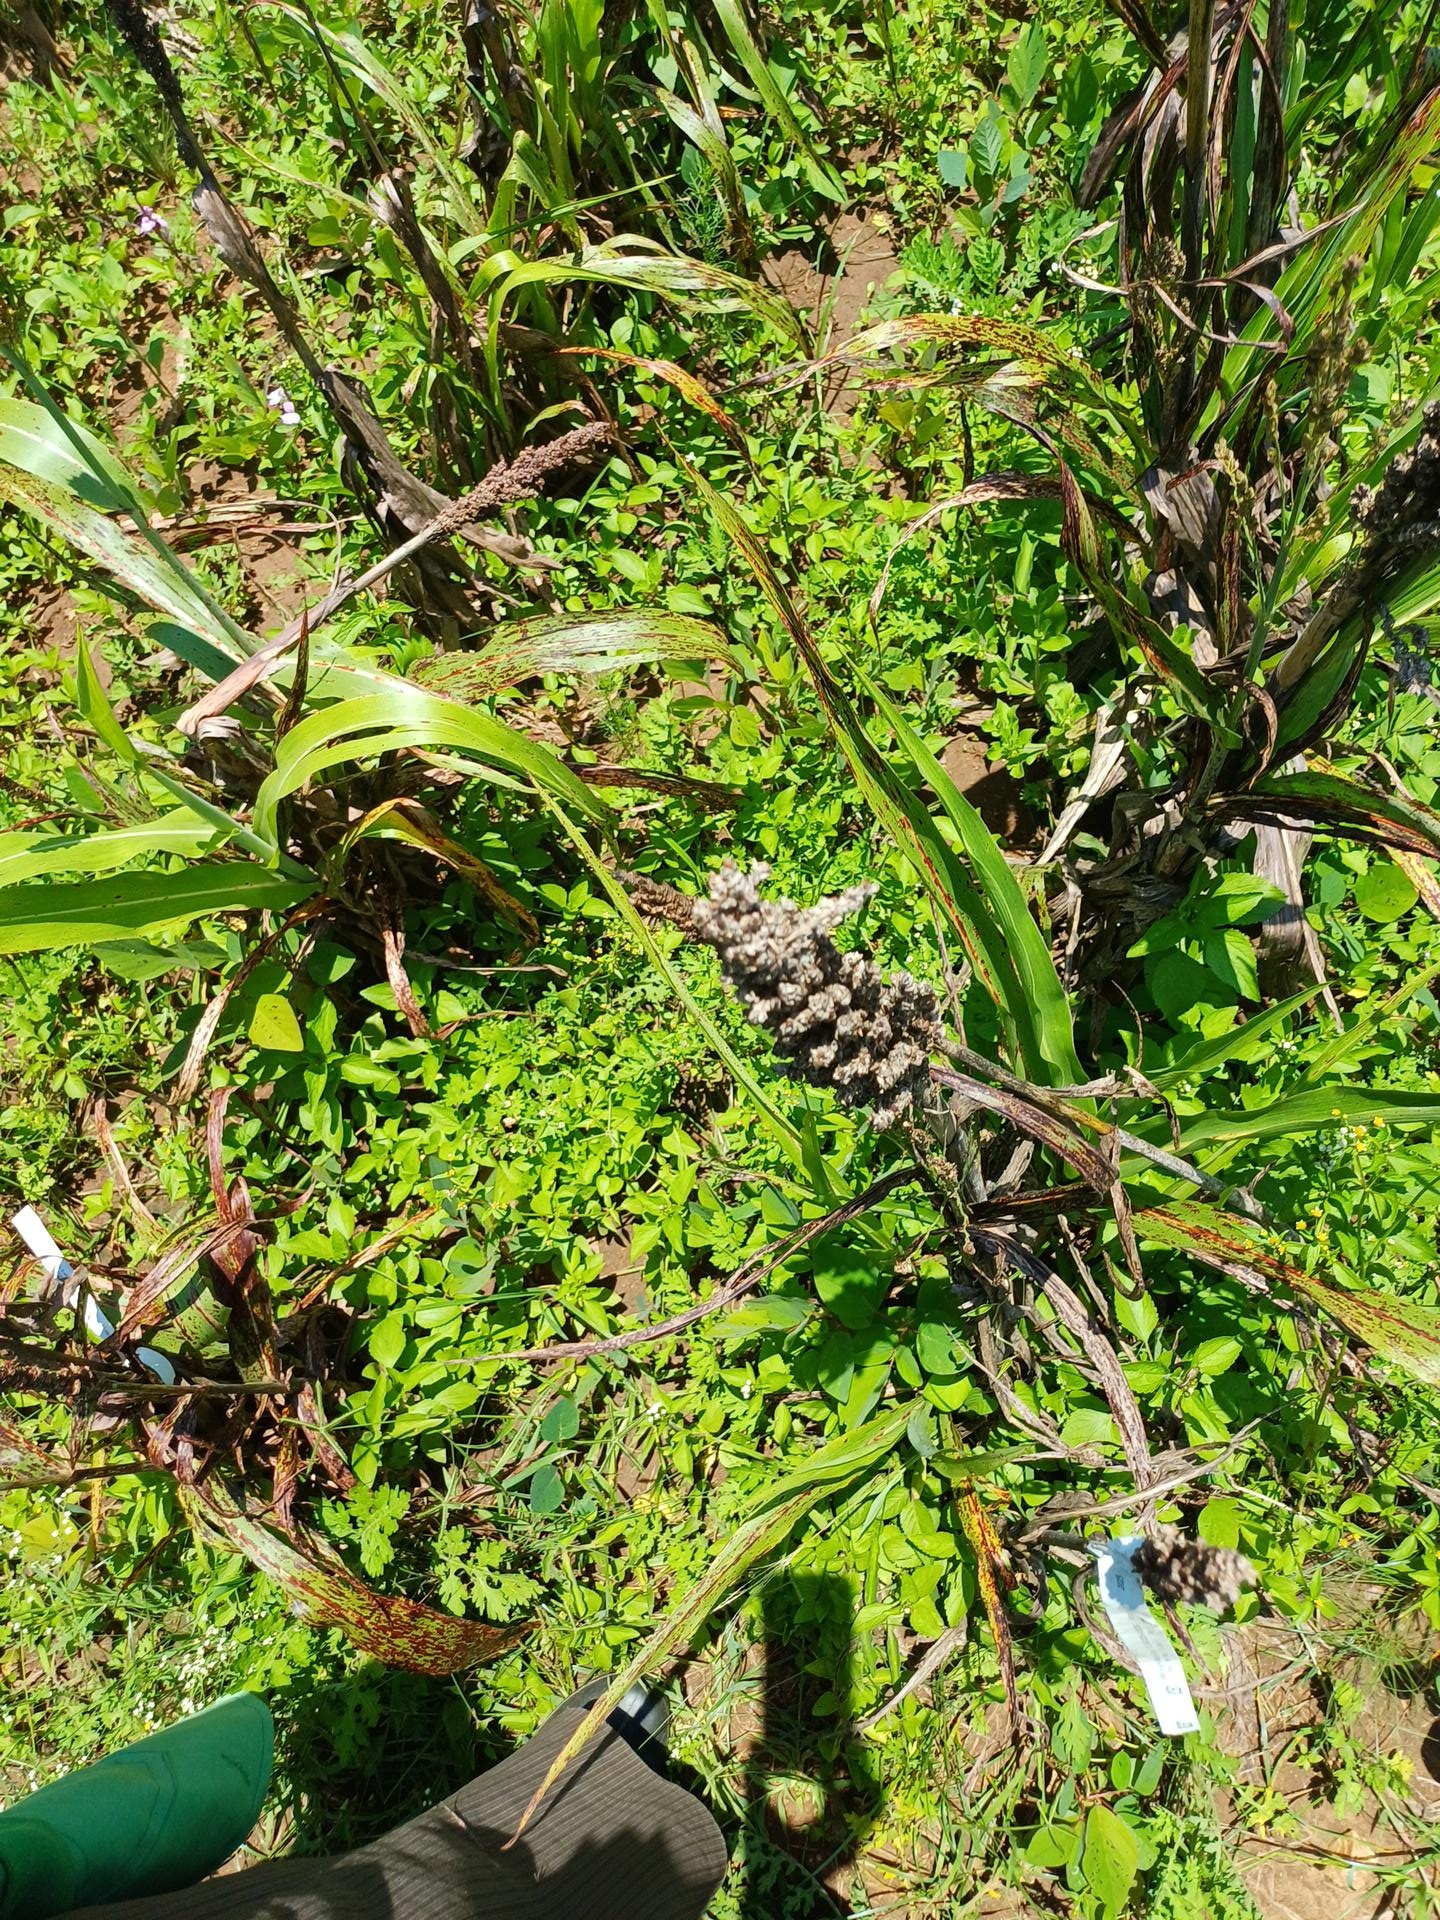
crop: sorghum
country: Kenya
